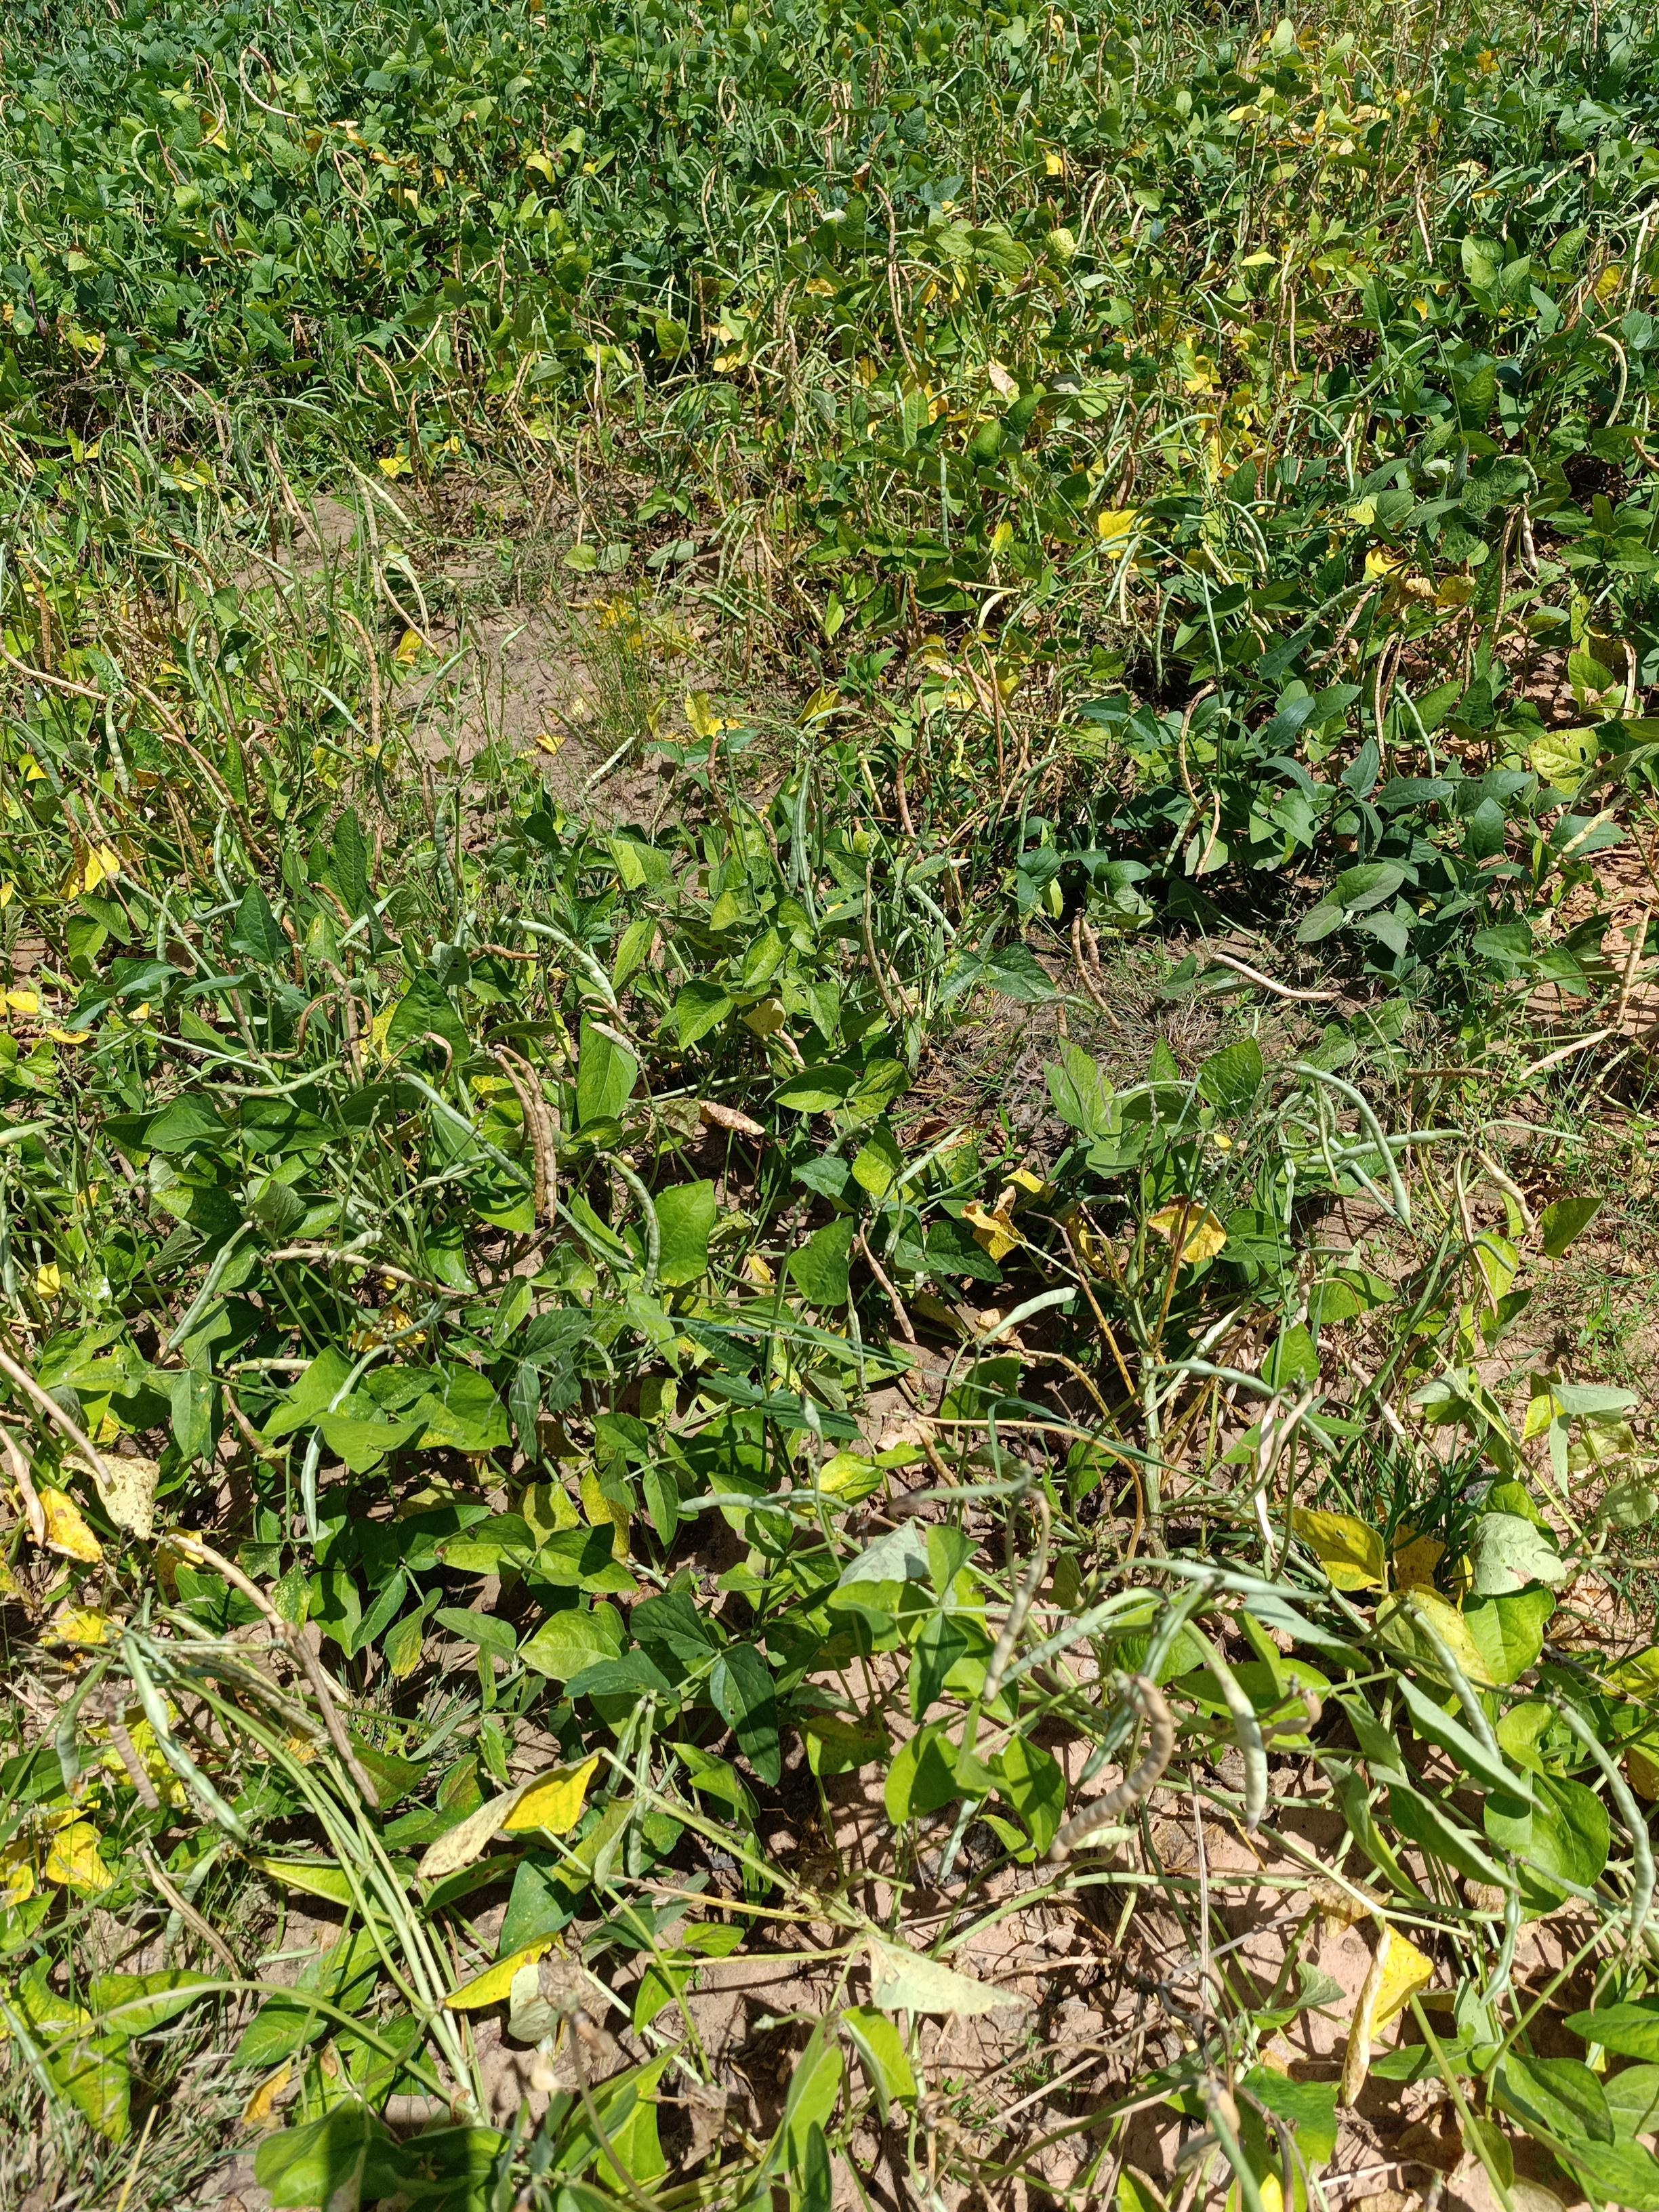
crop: cowpea
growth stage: maturity
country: Nigeria
